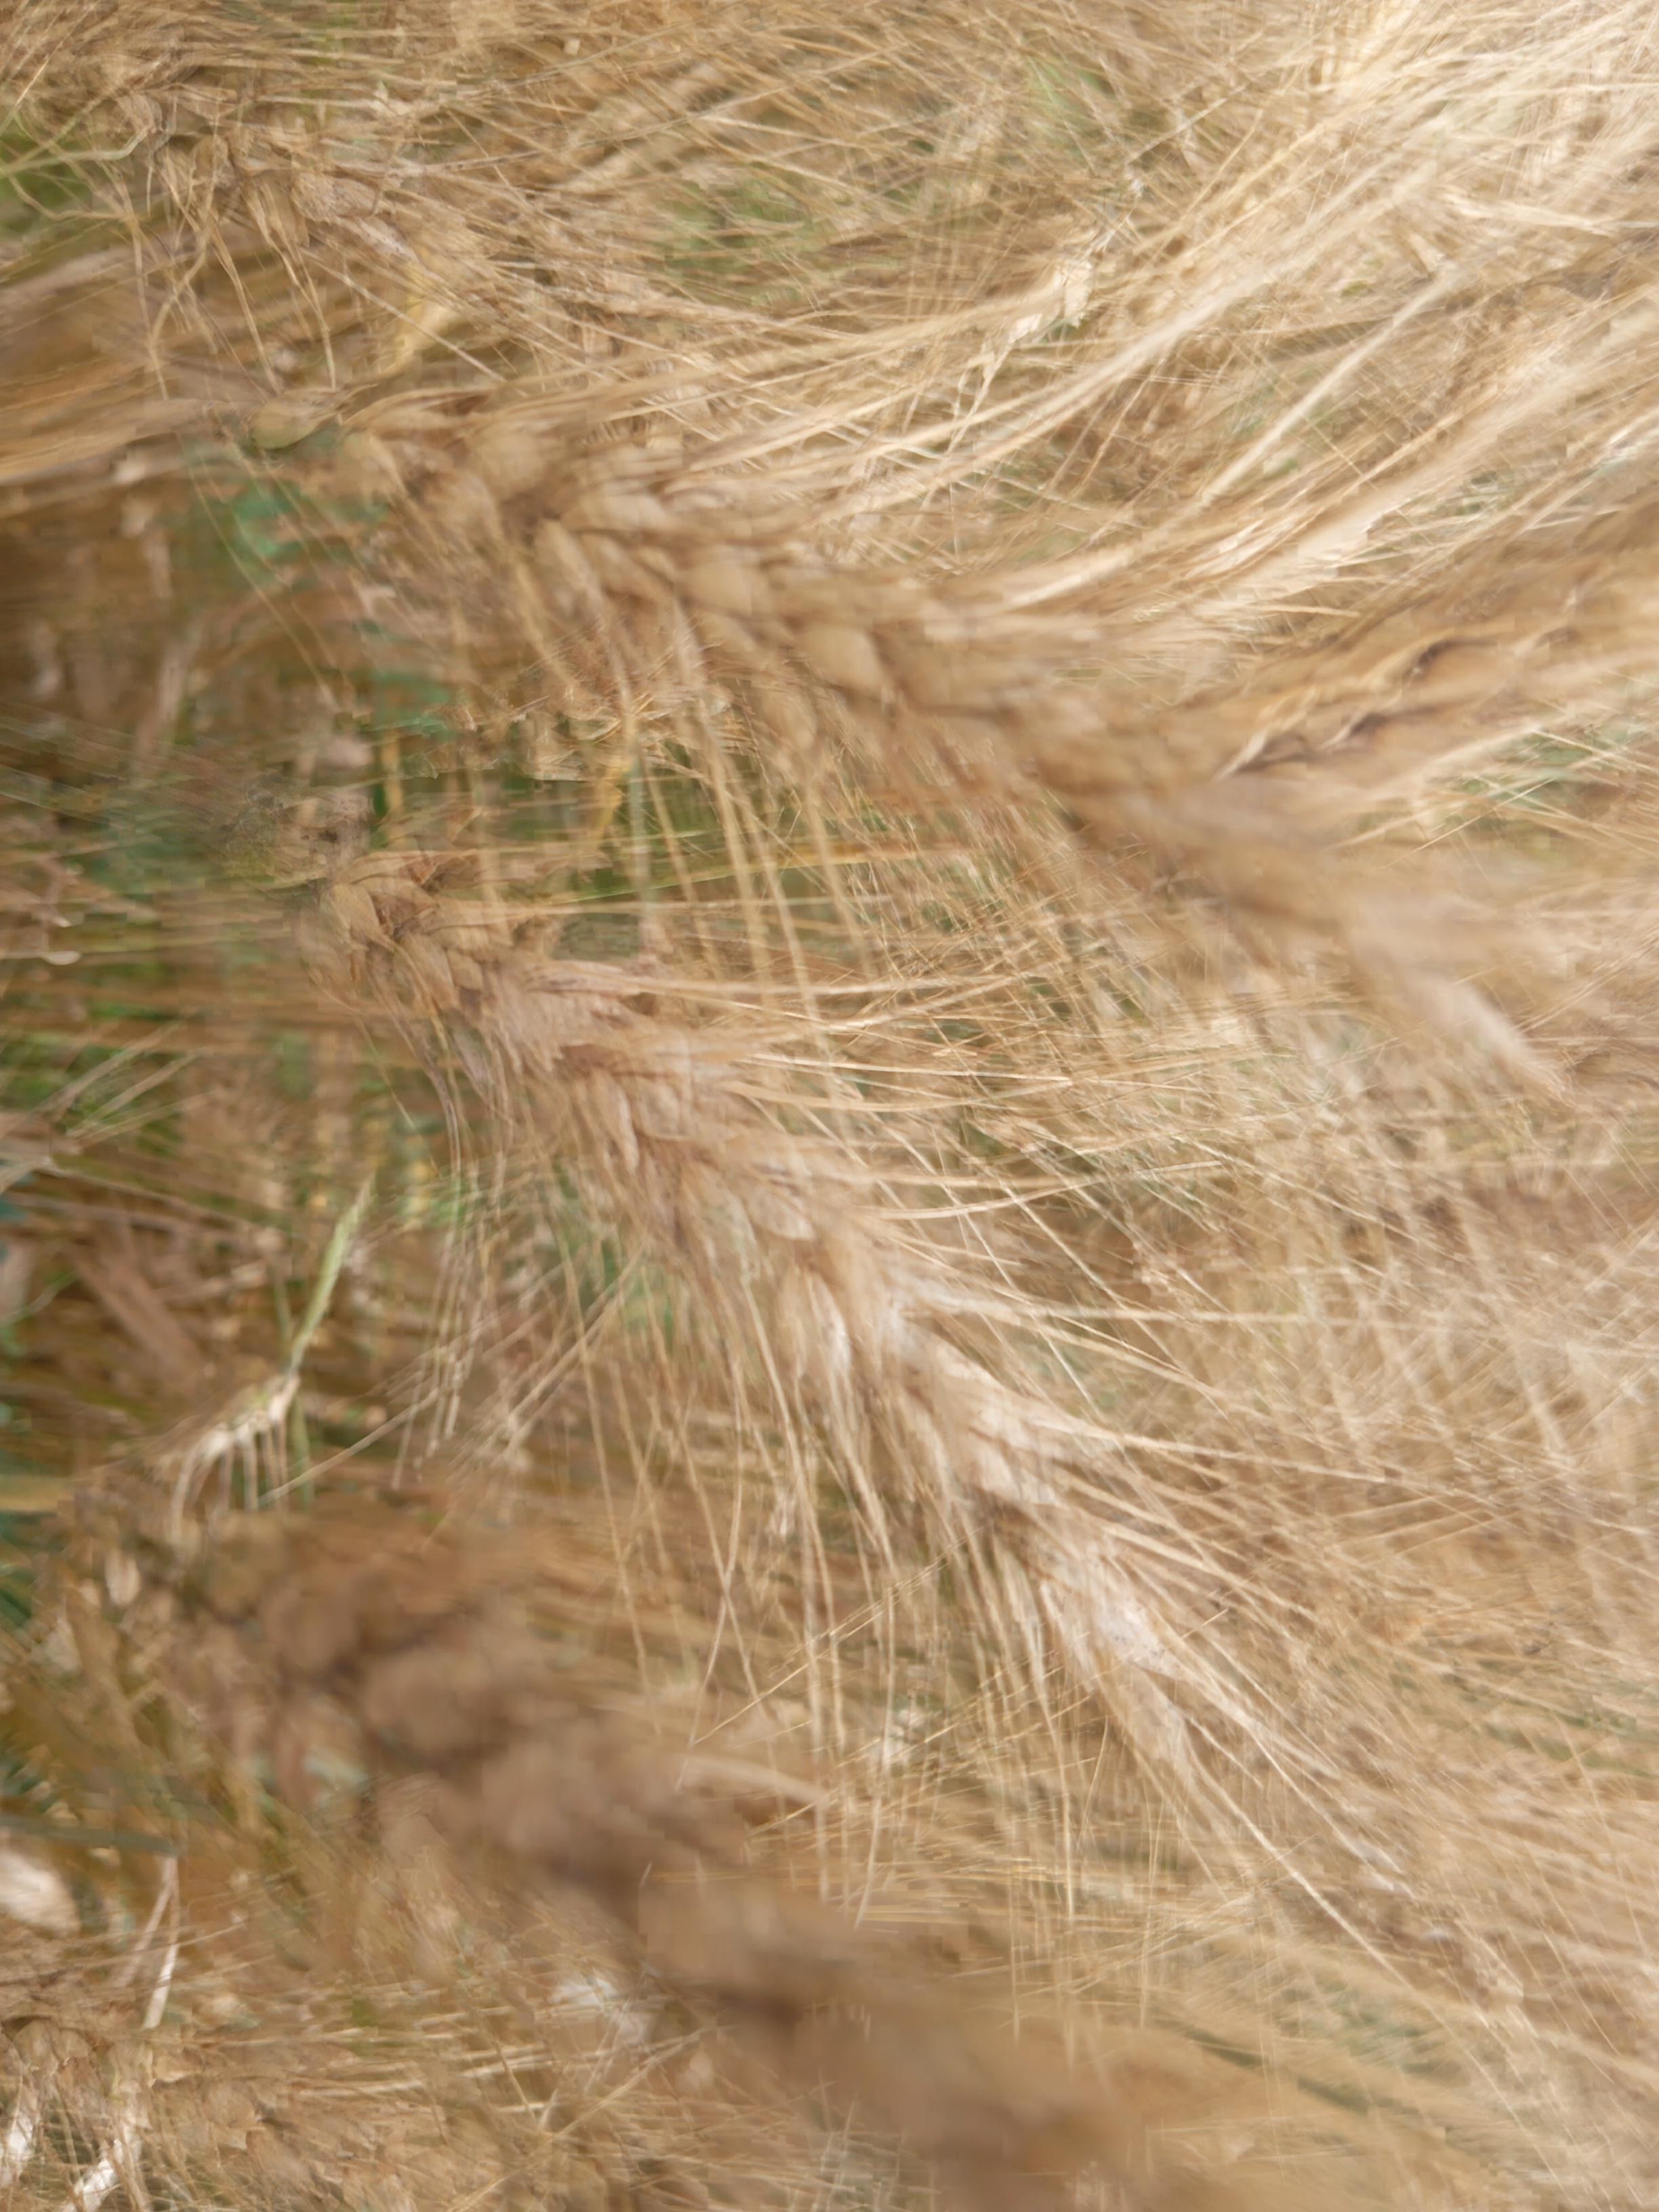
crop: wheat
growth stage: maturity
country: Kenya
